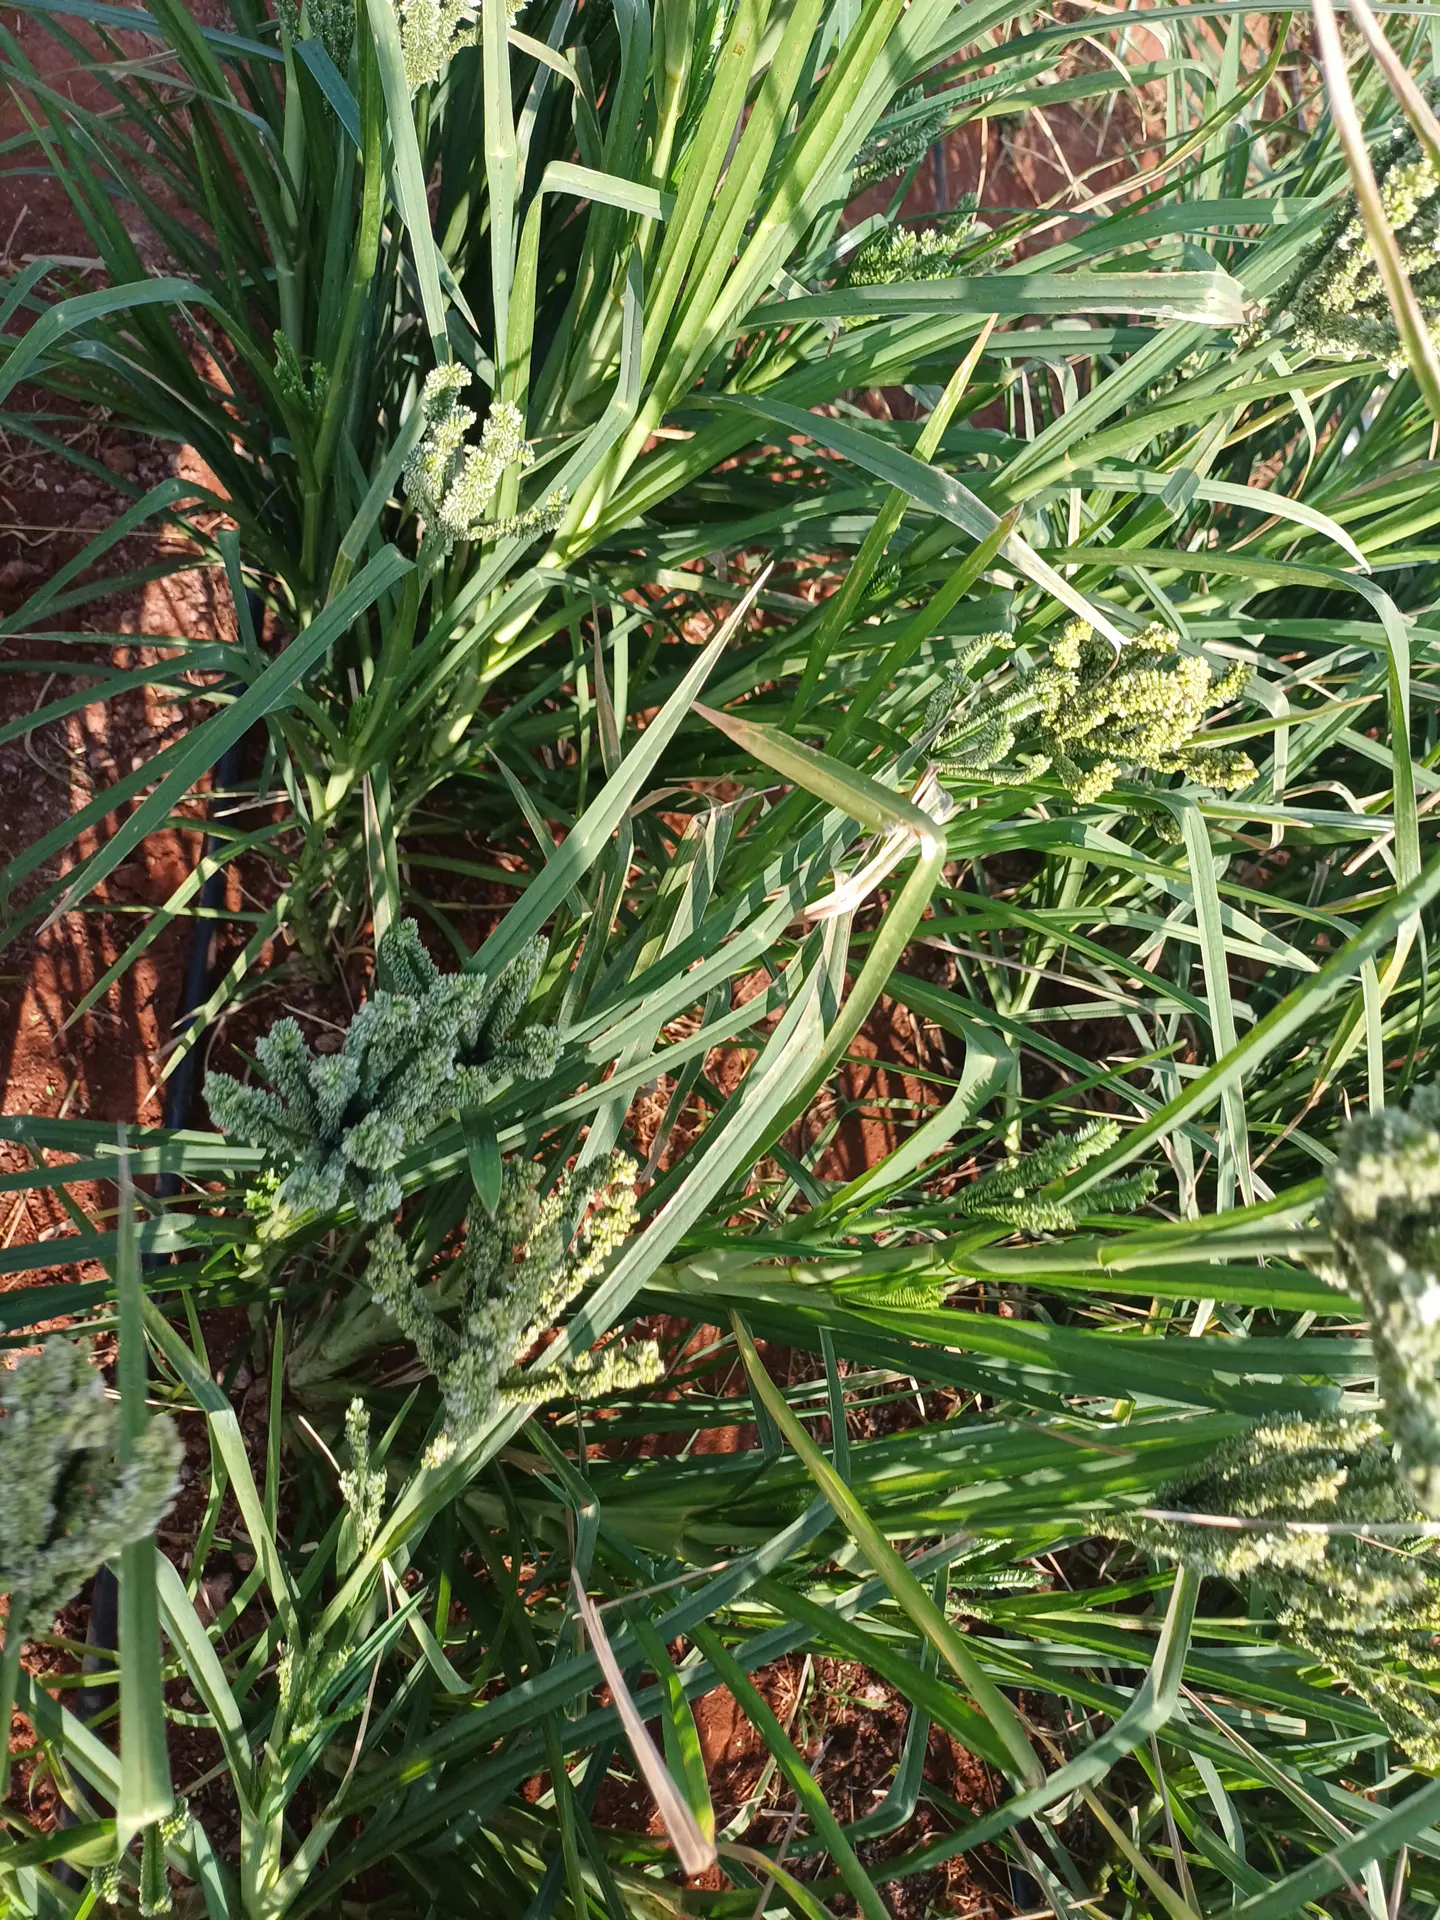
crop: finger millet
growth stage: filling grain
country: Kenya
